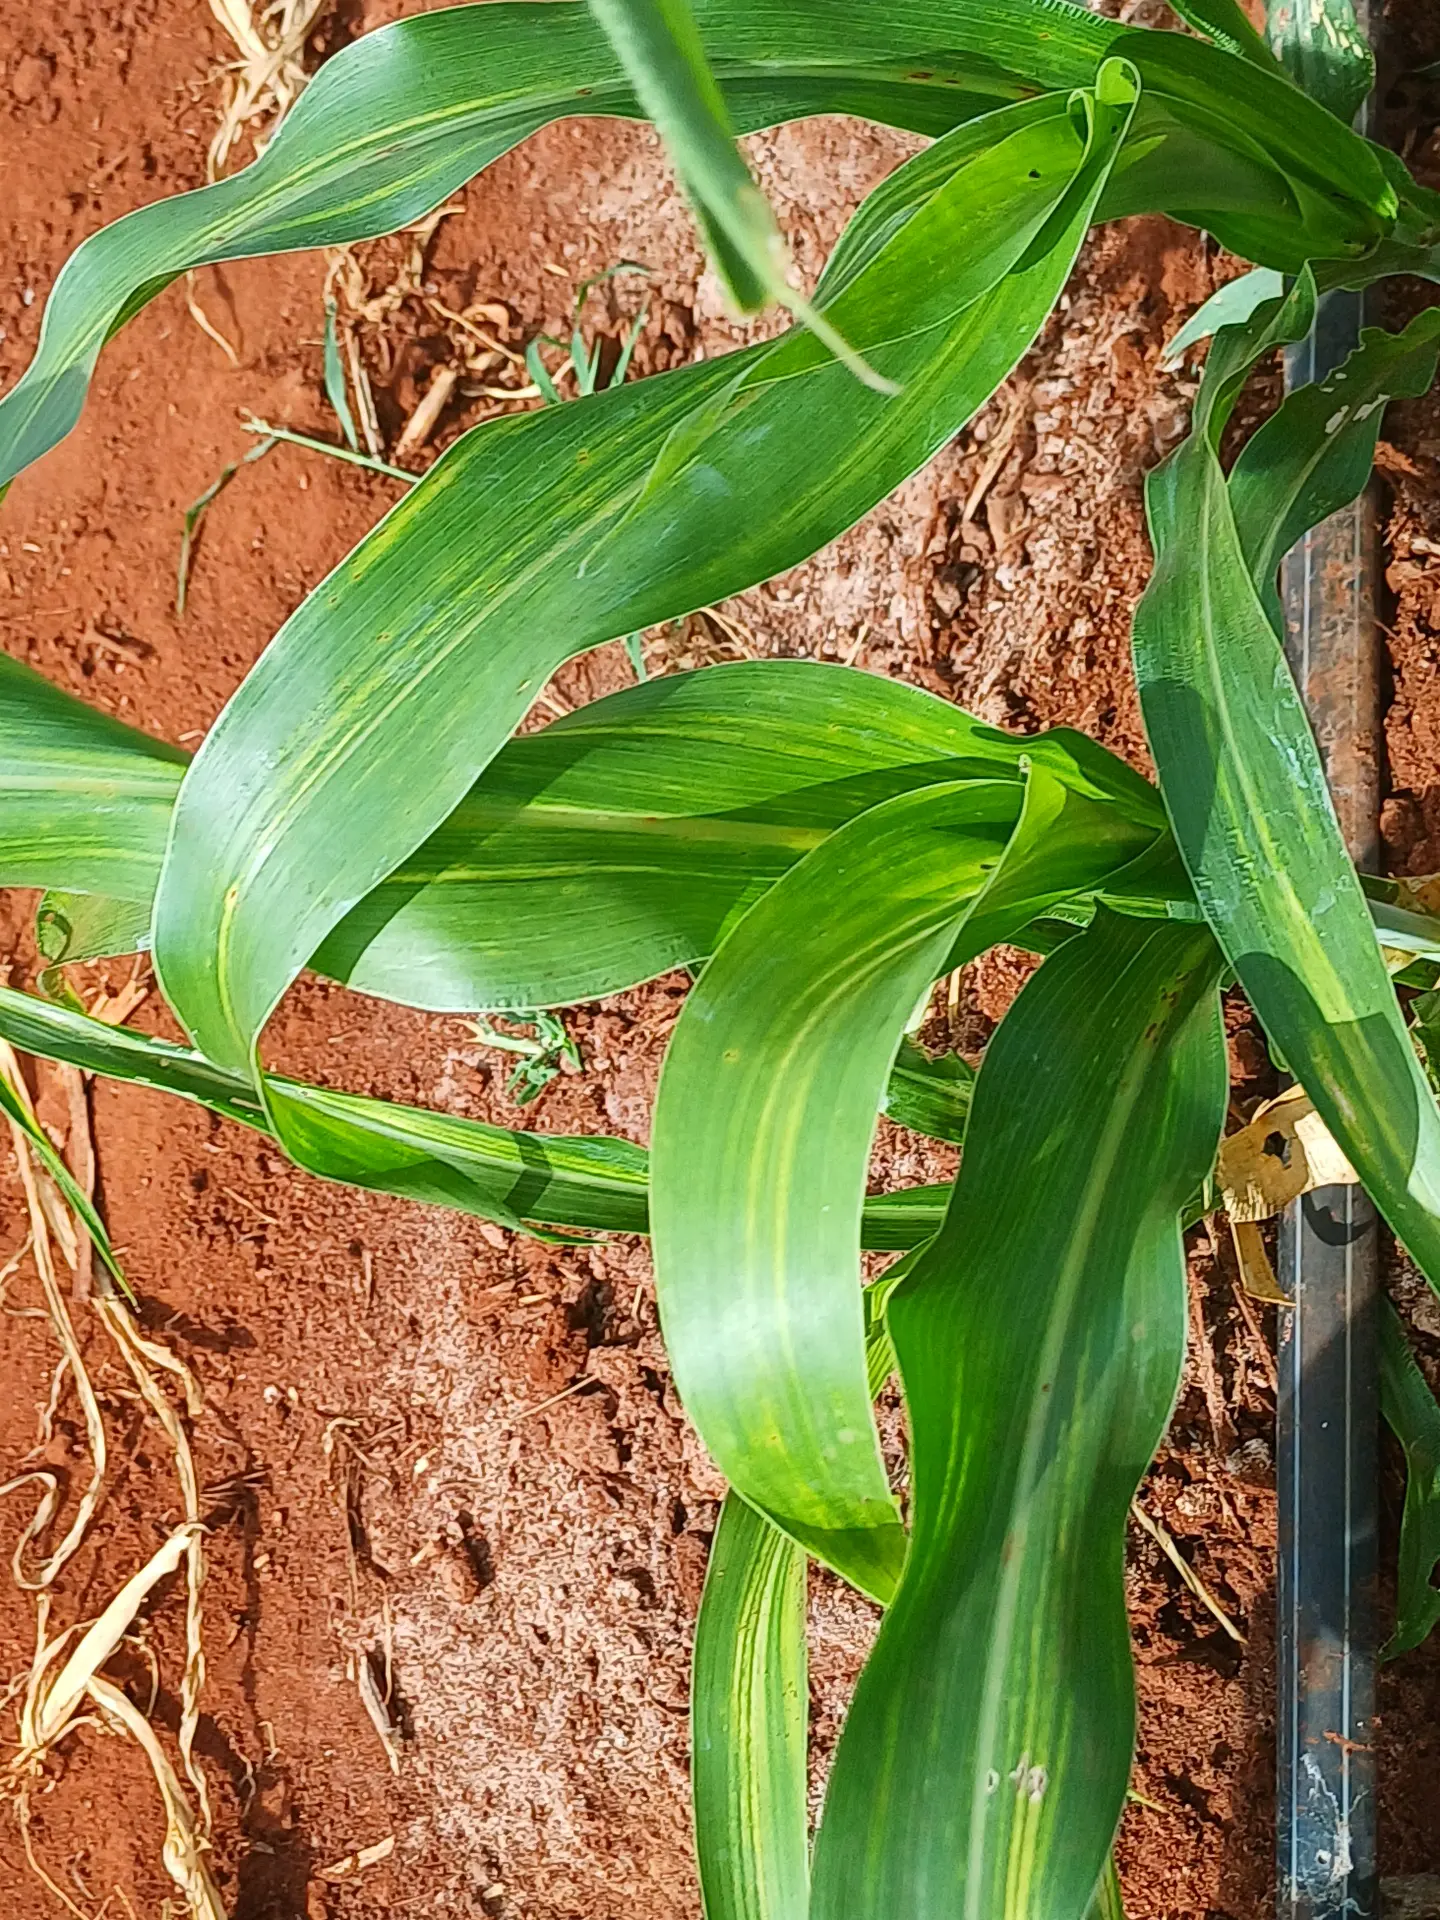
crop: sorghum
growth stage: vegetative
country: Kenya
